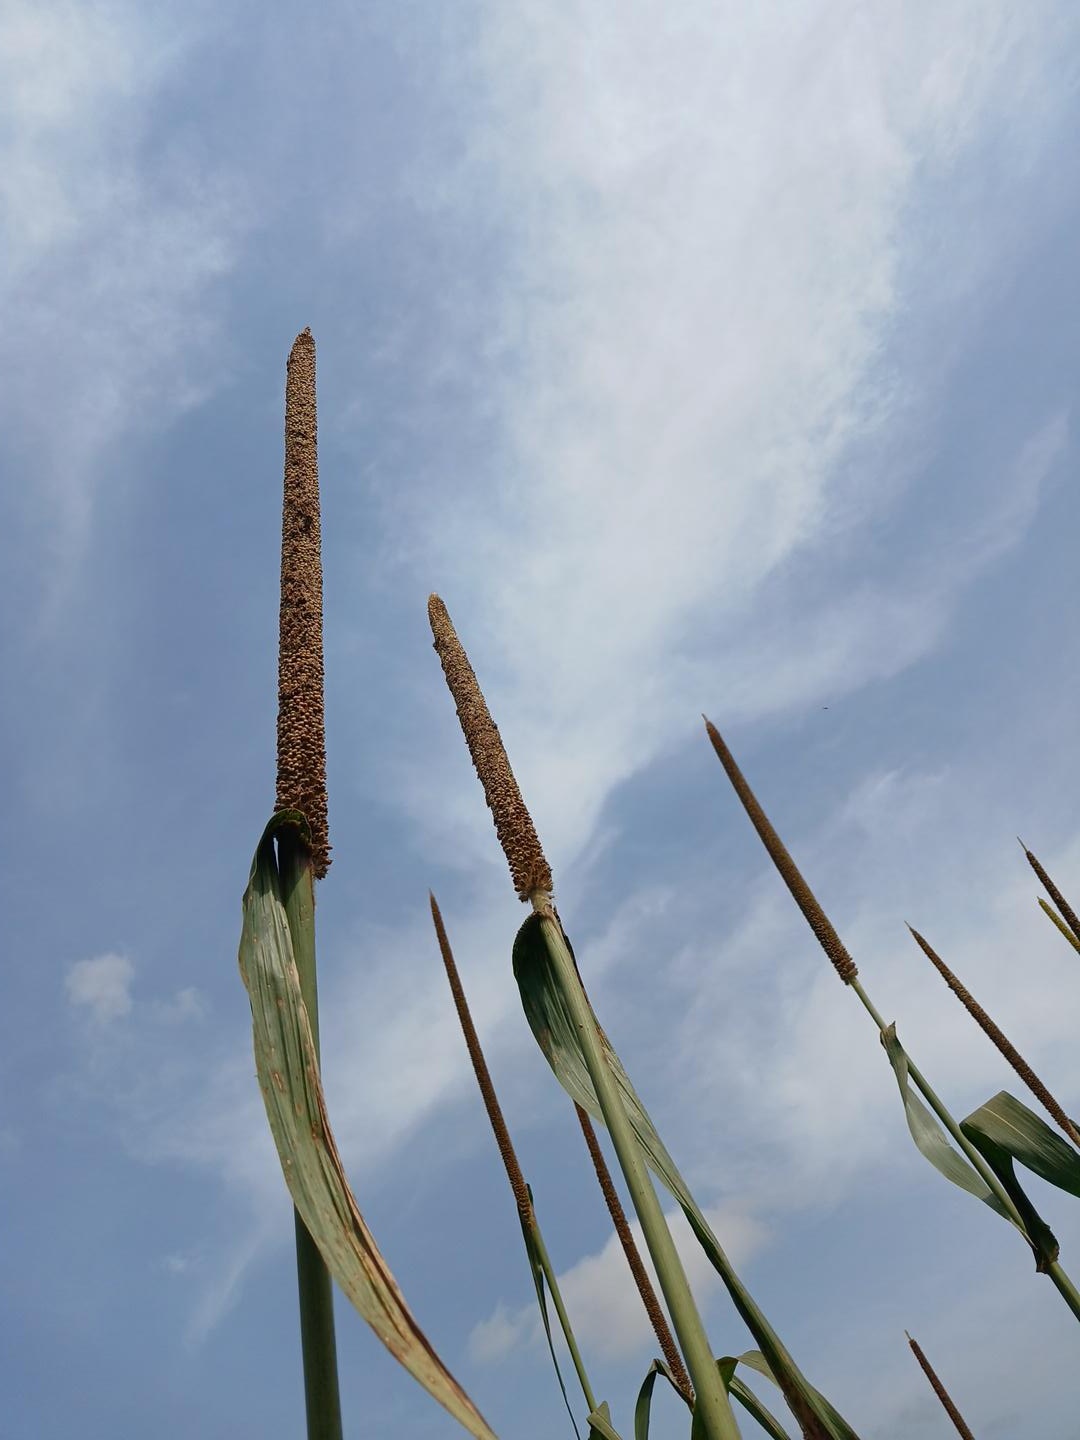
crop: pearl millet
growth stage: maturity
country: Senegal
